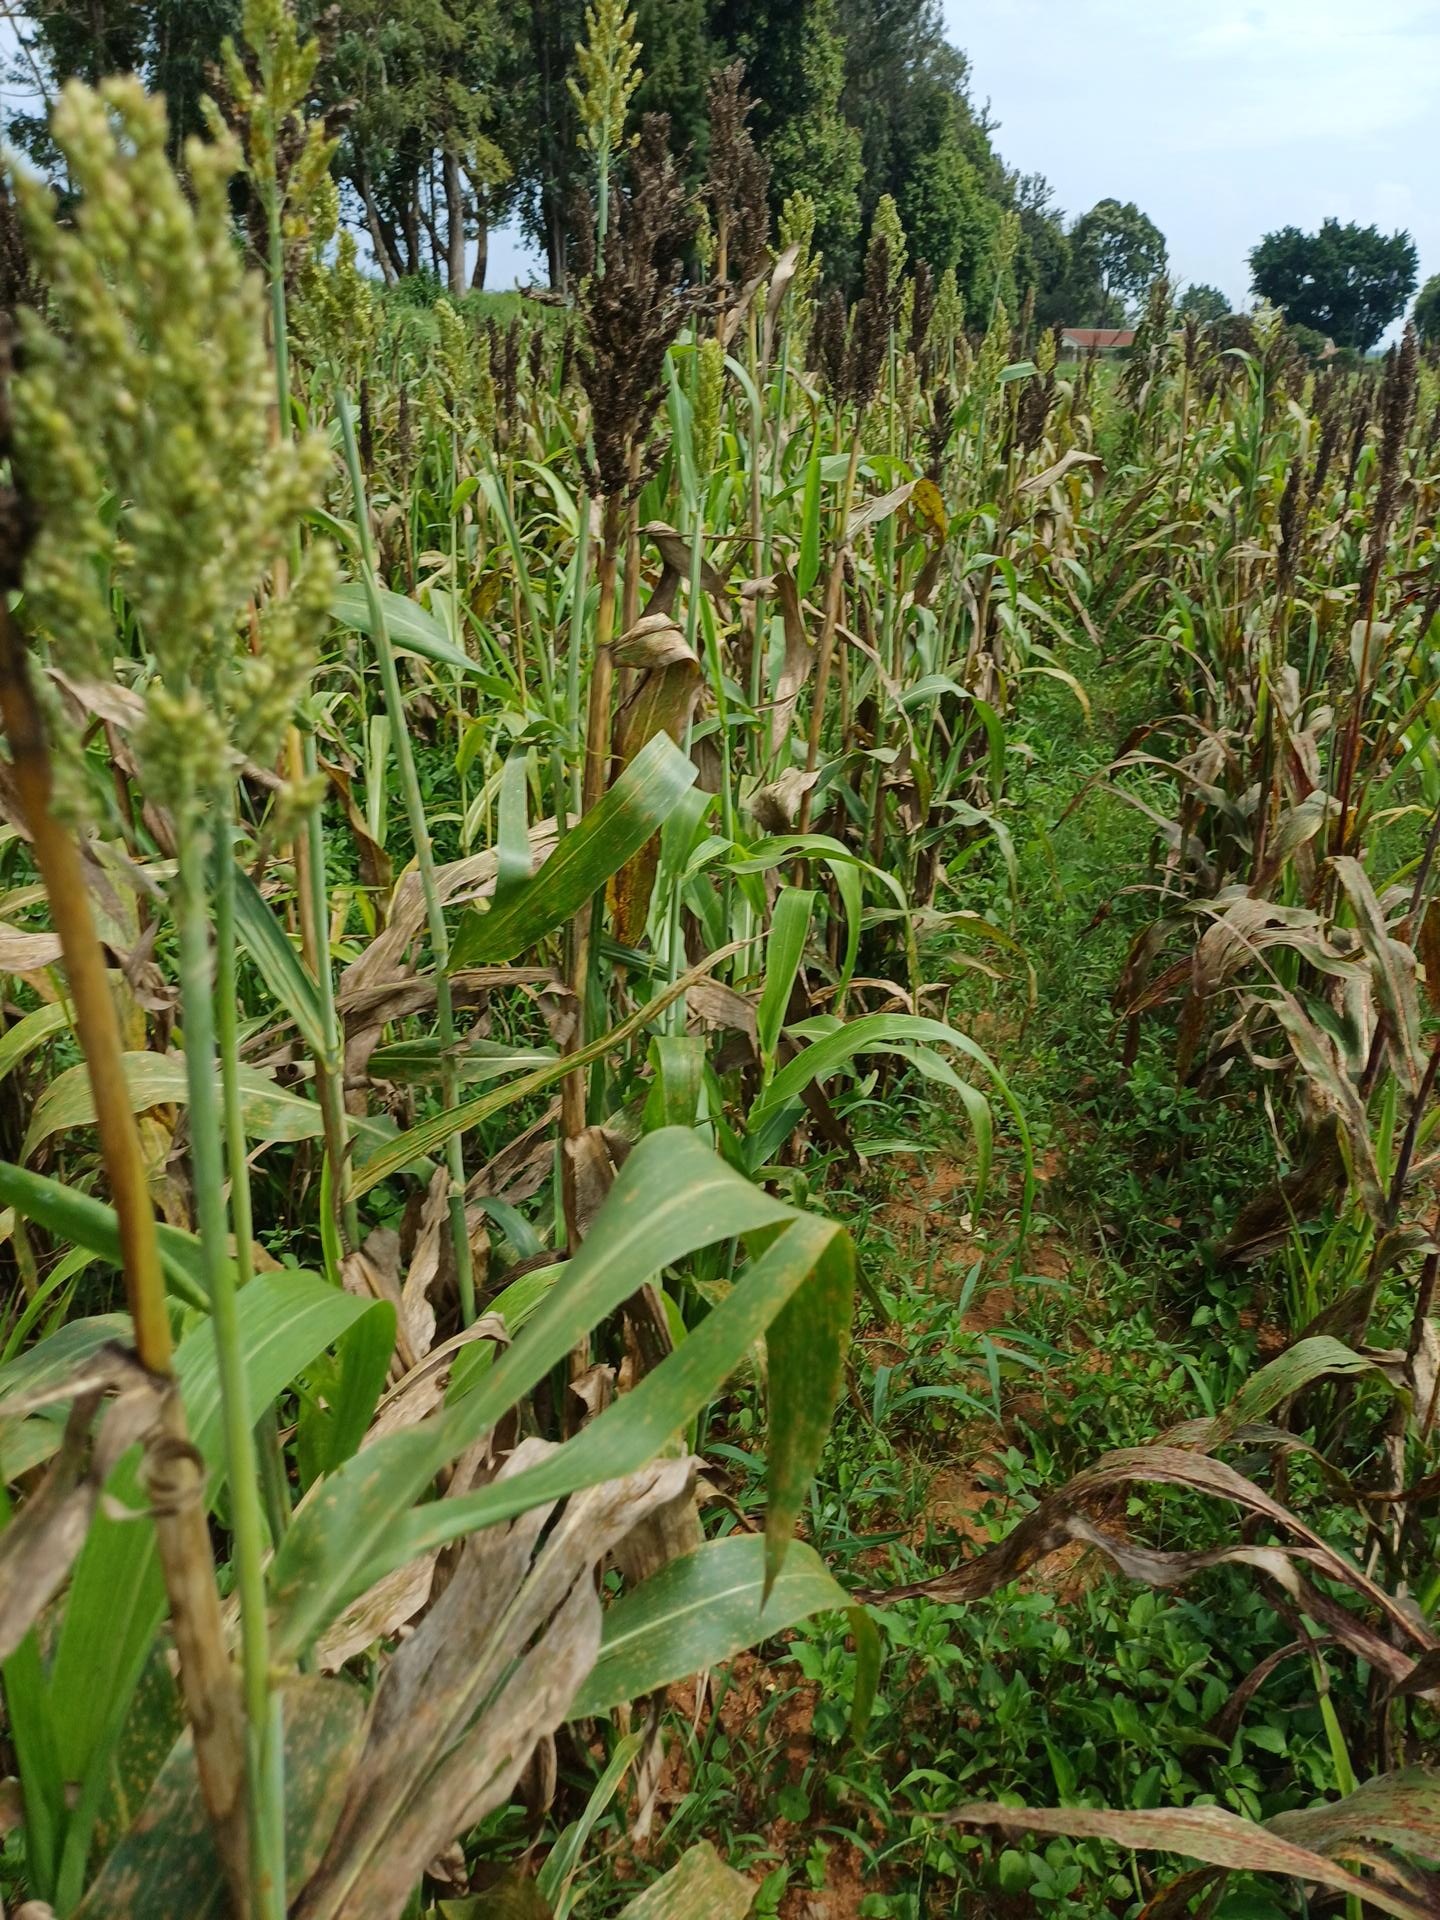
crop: sorghum
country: Kenya
